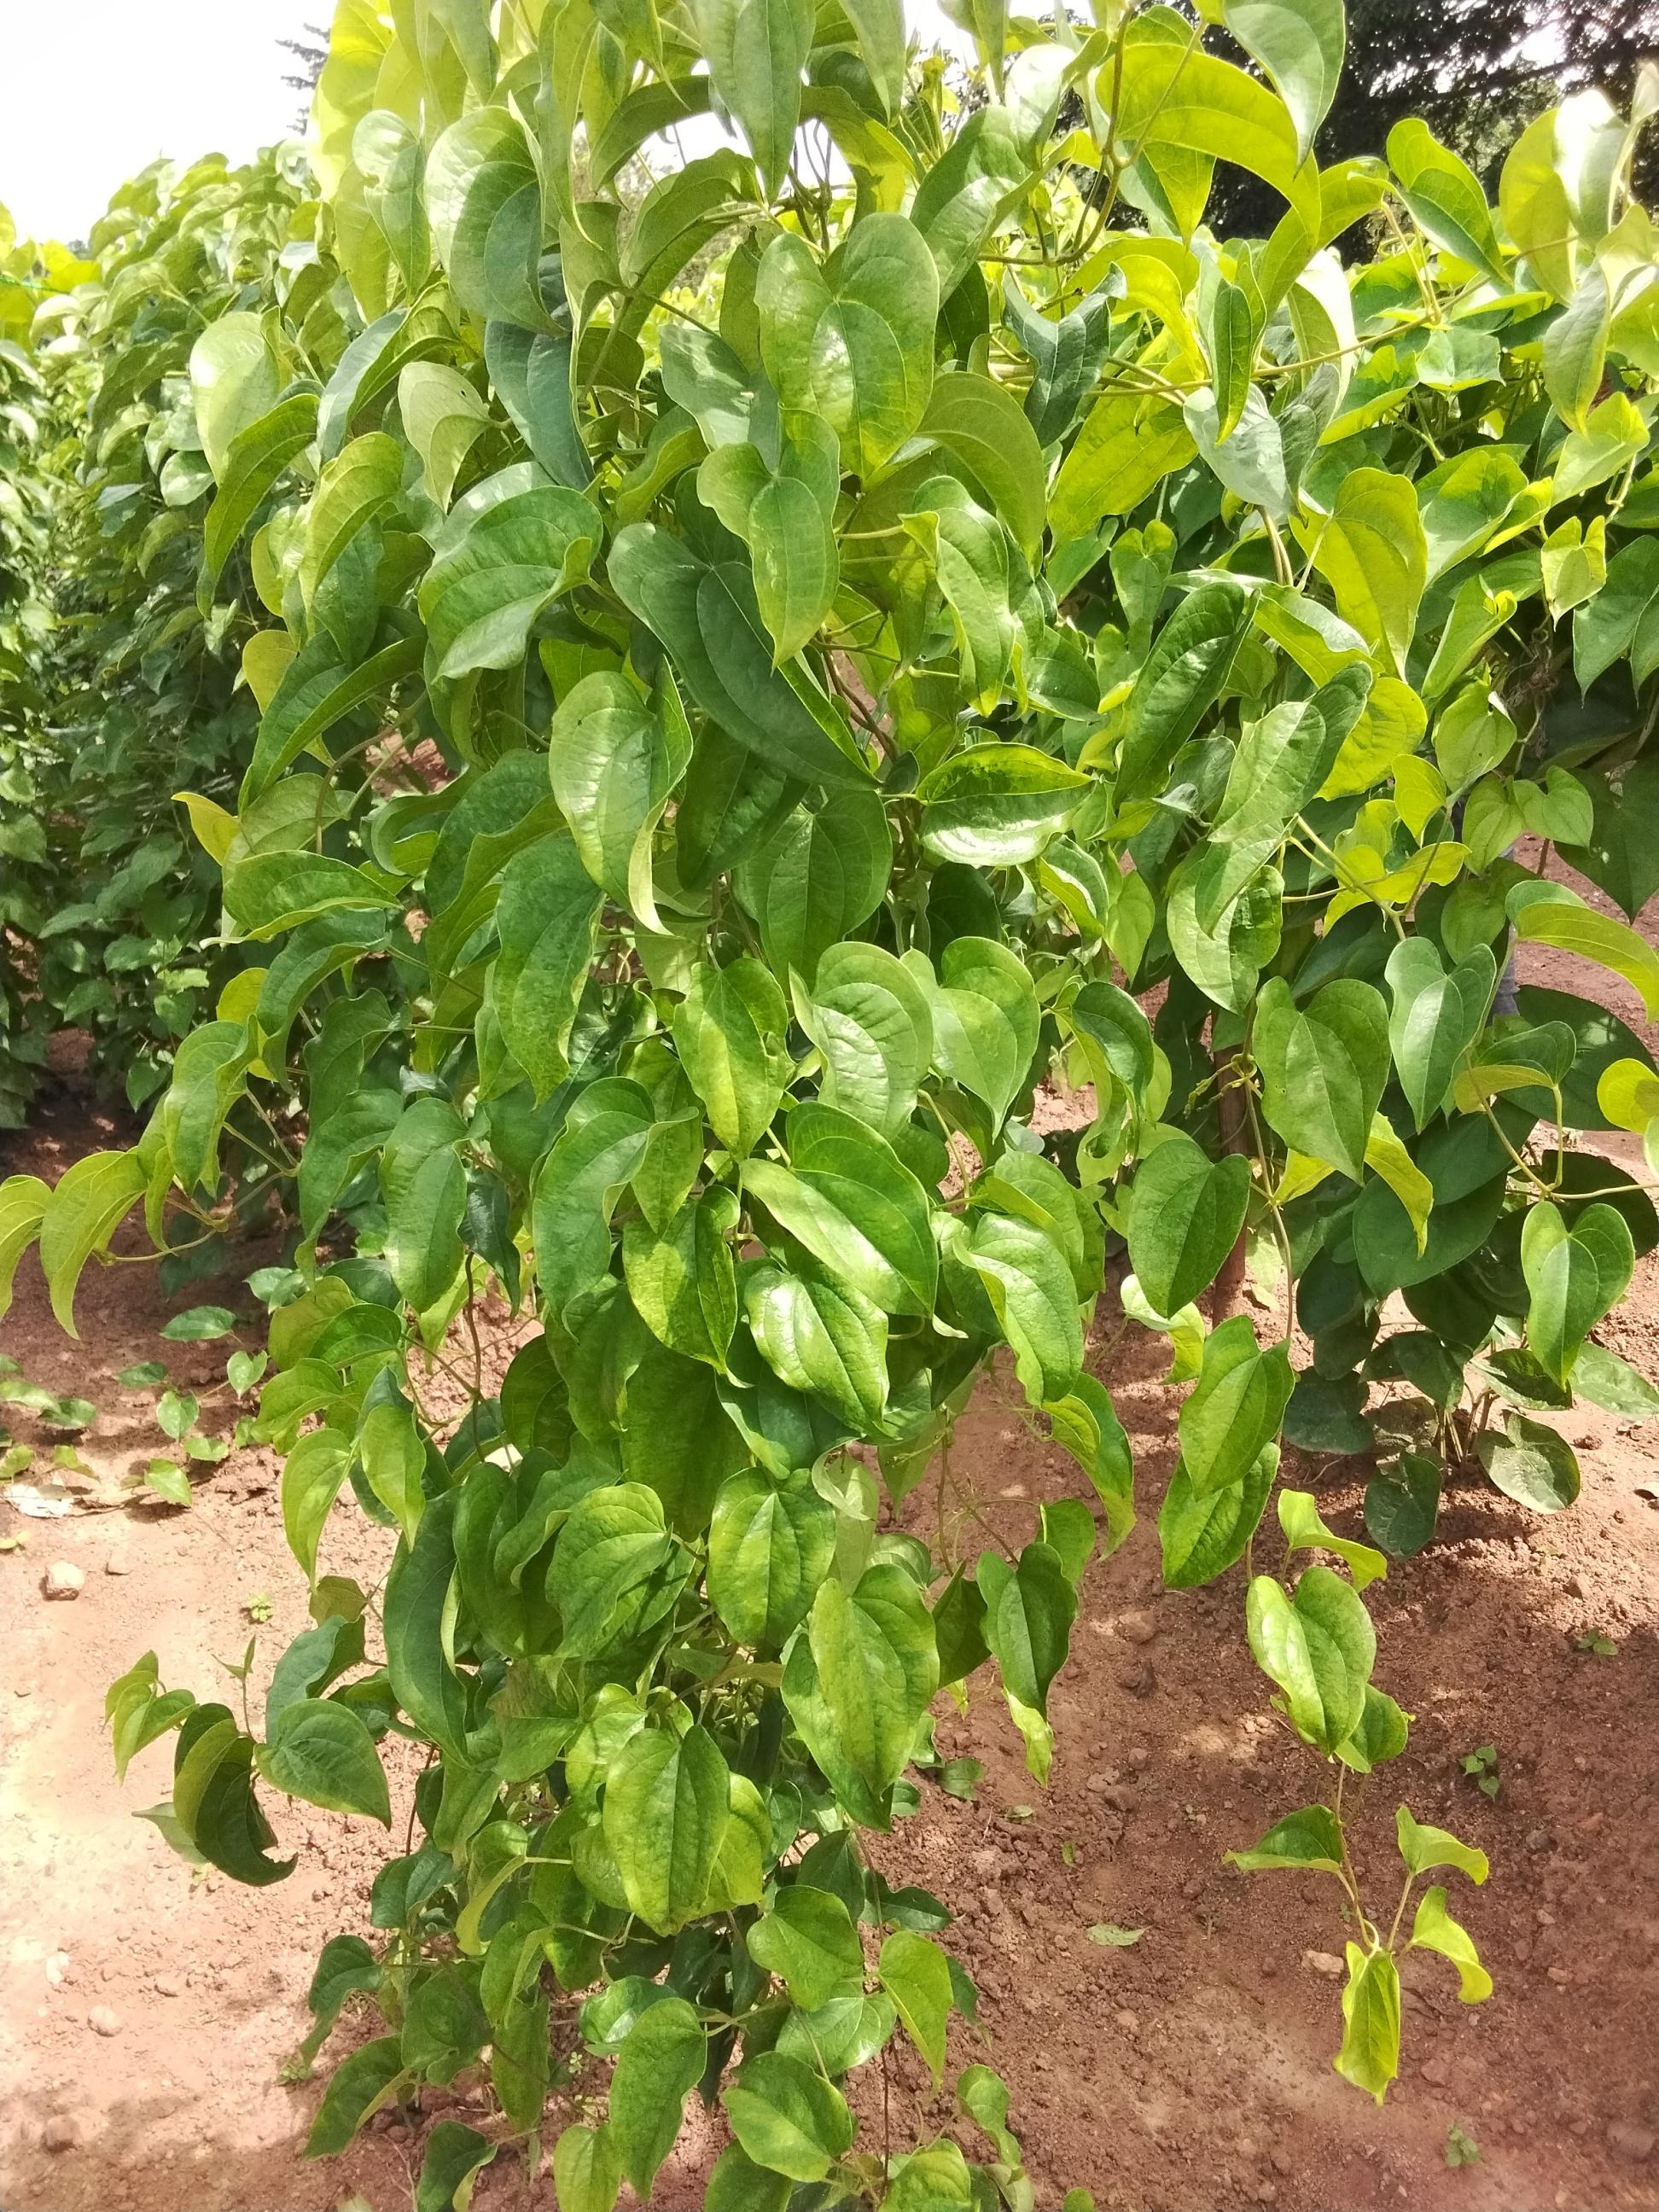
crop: yam
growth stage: vegetative
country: Nigeria
